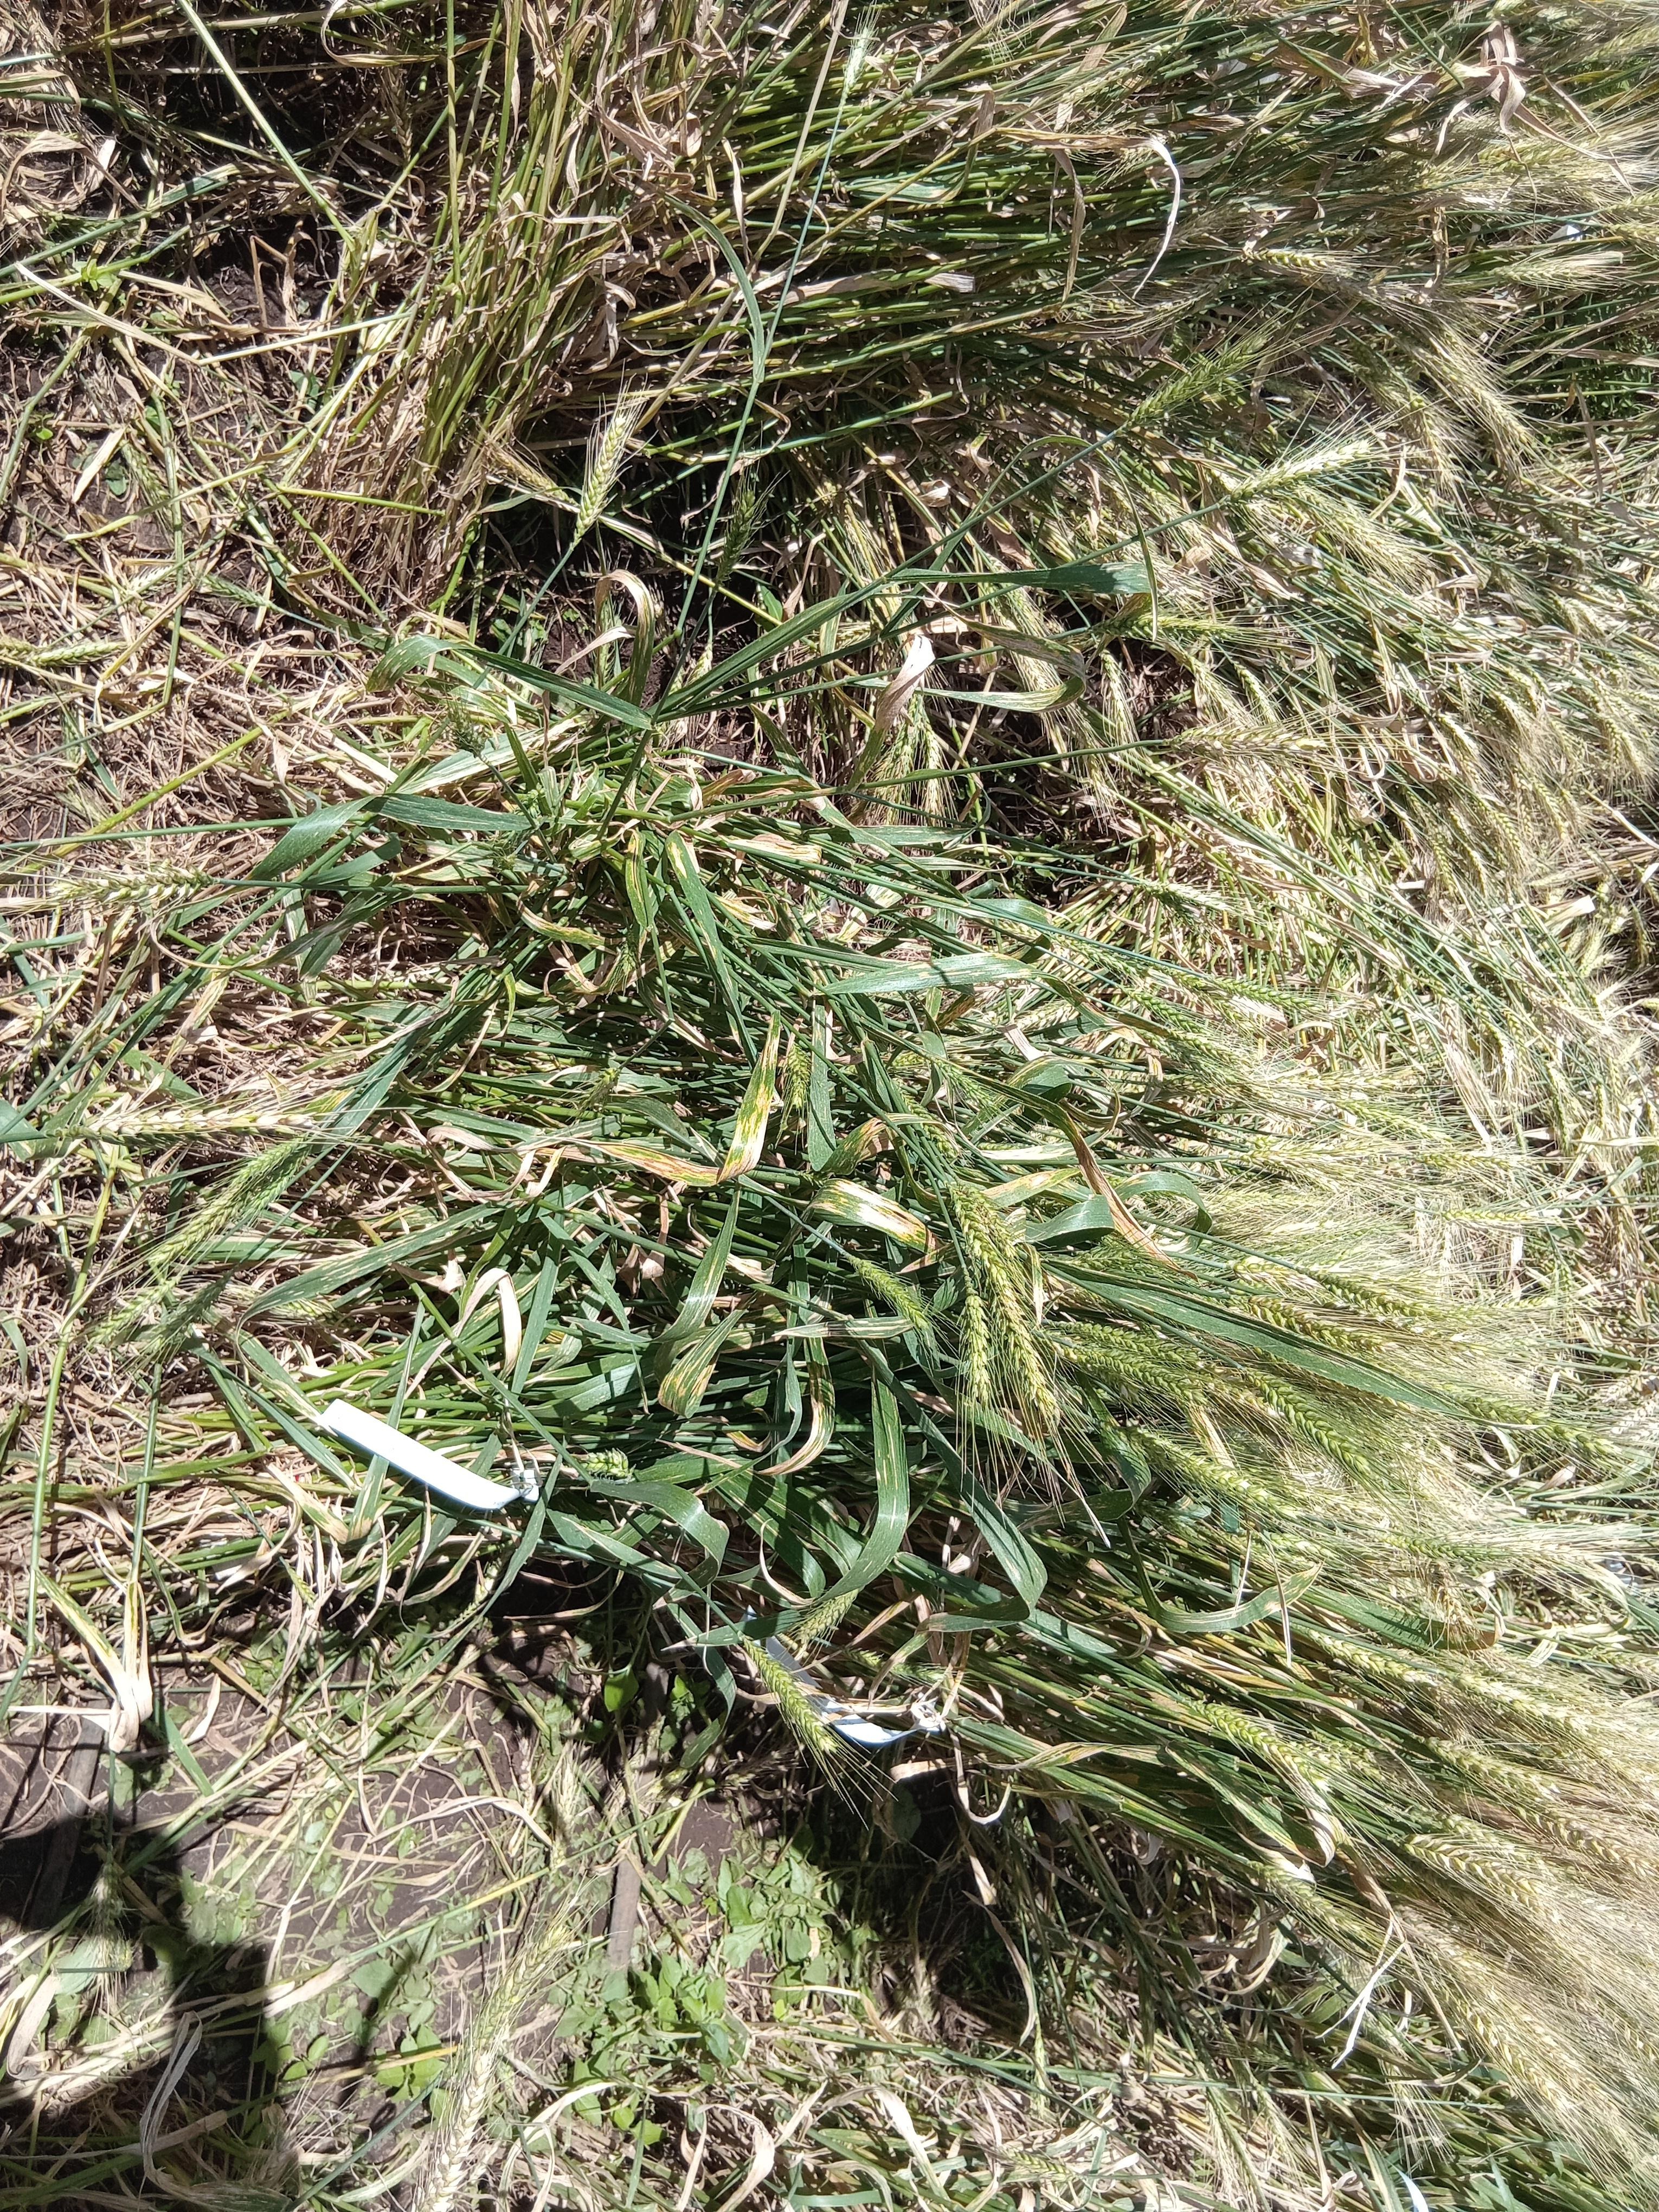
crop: wheat
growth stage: maturity
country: Kenya
